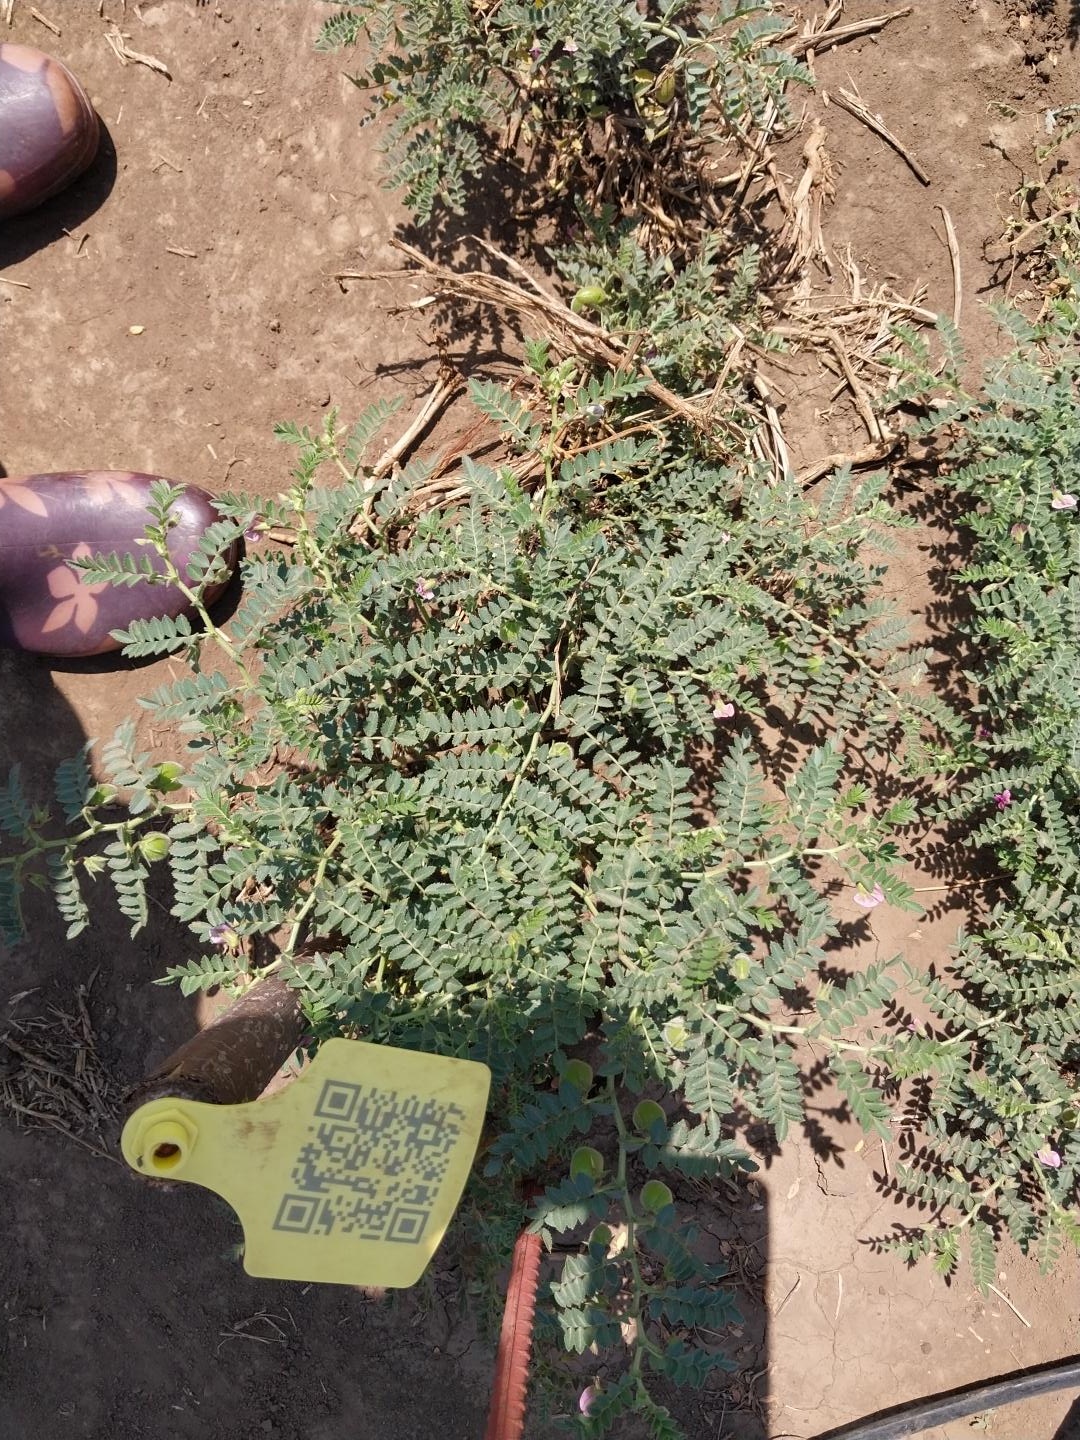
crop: chickpea
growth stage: development pod
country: Tanzania
